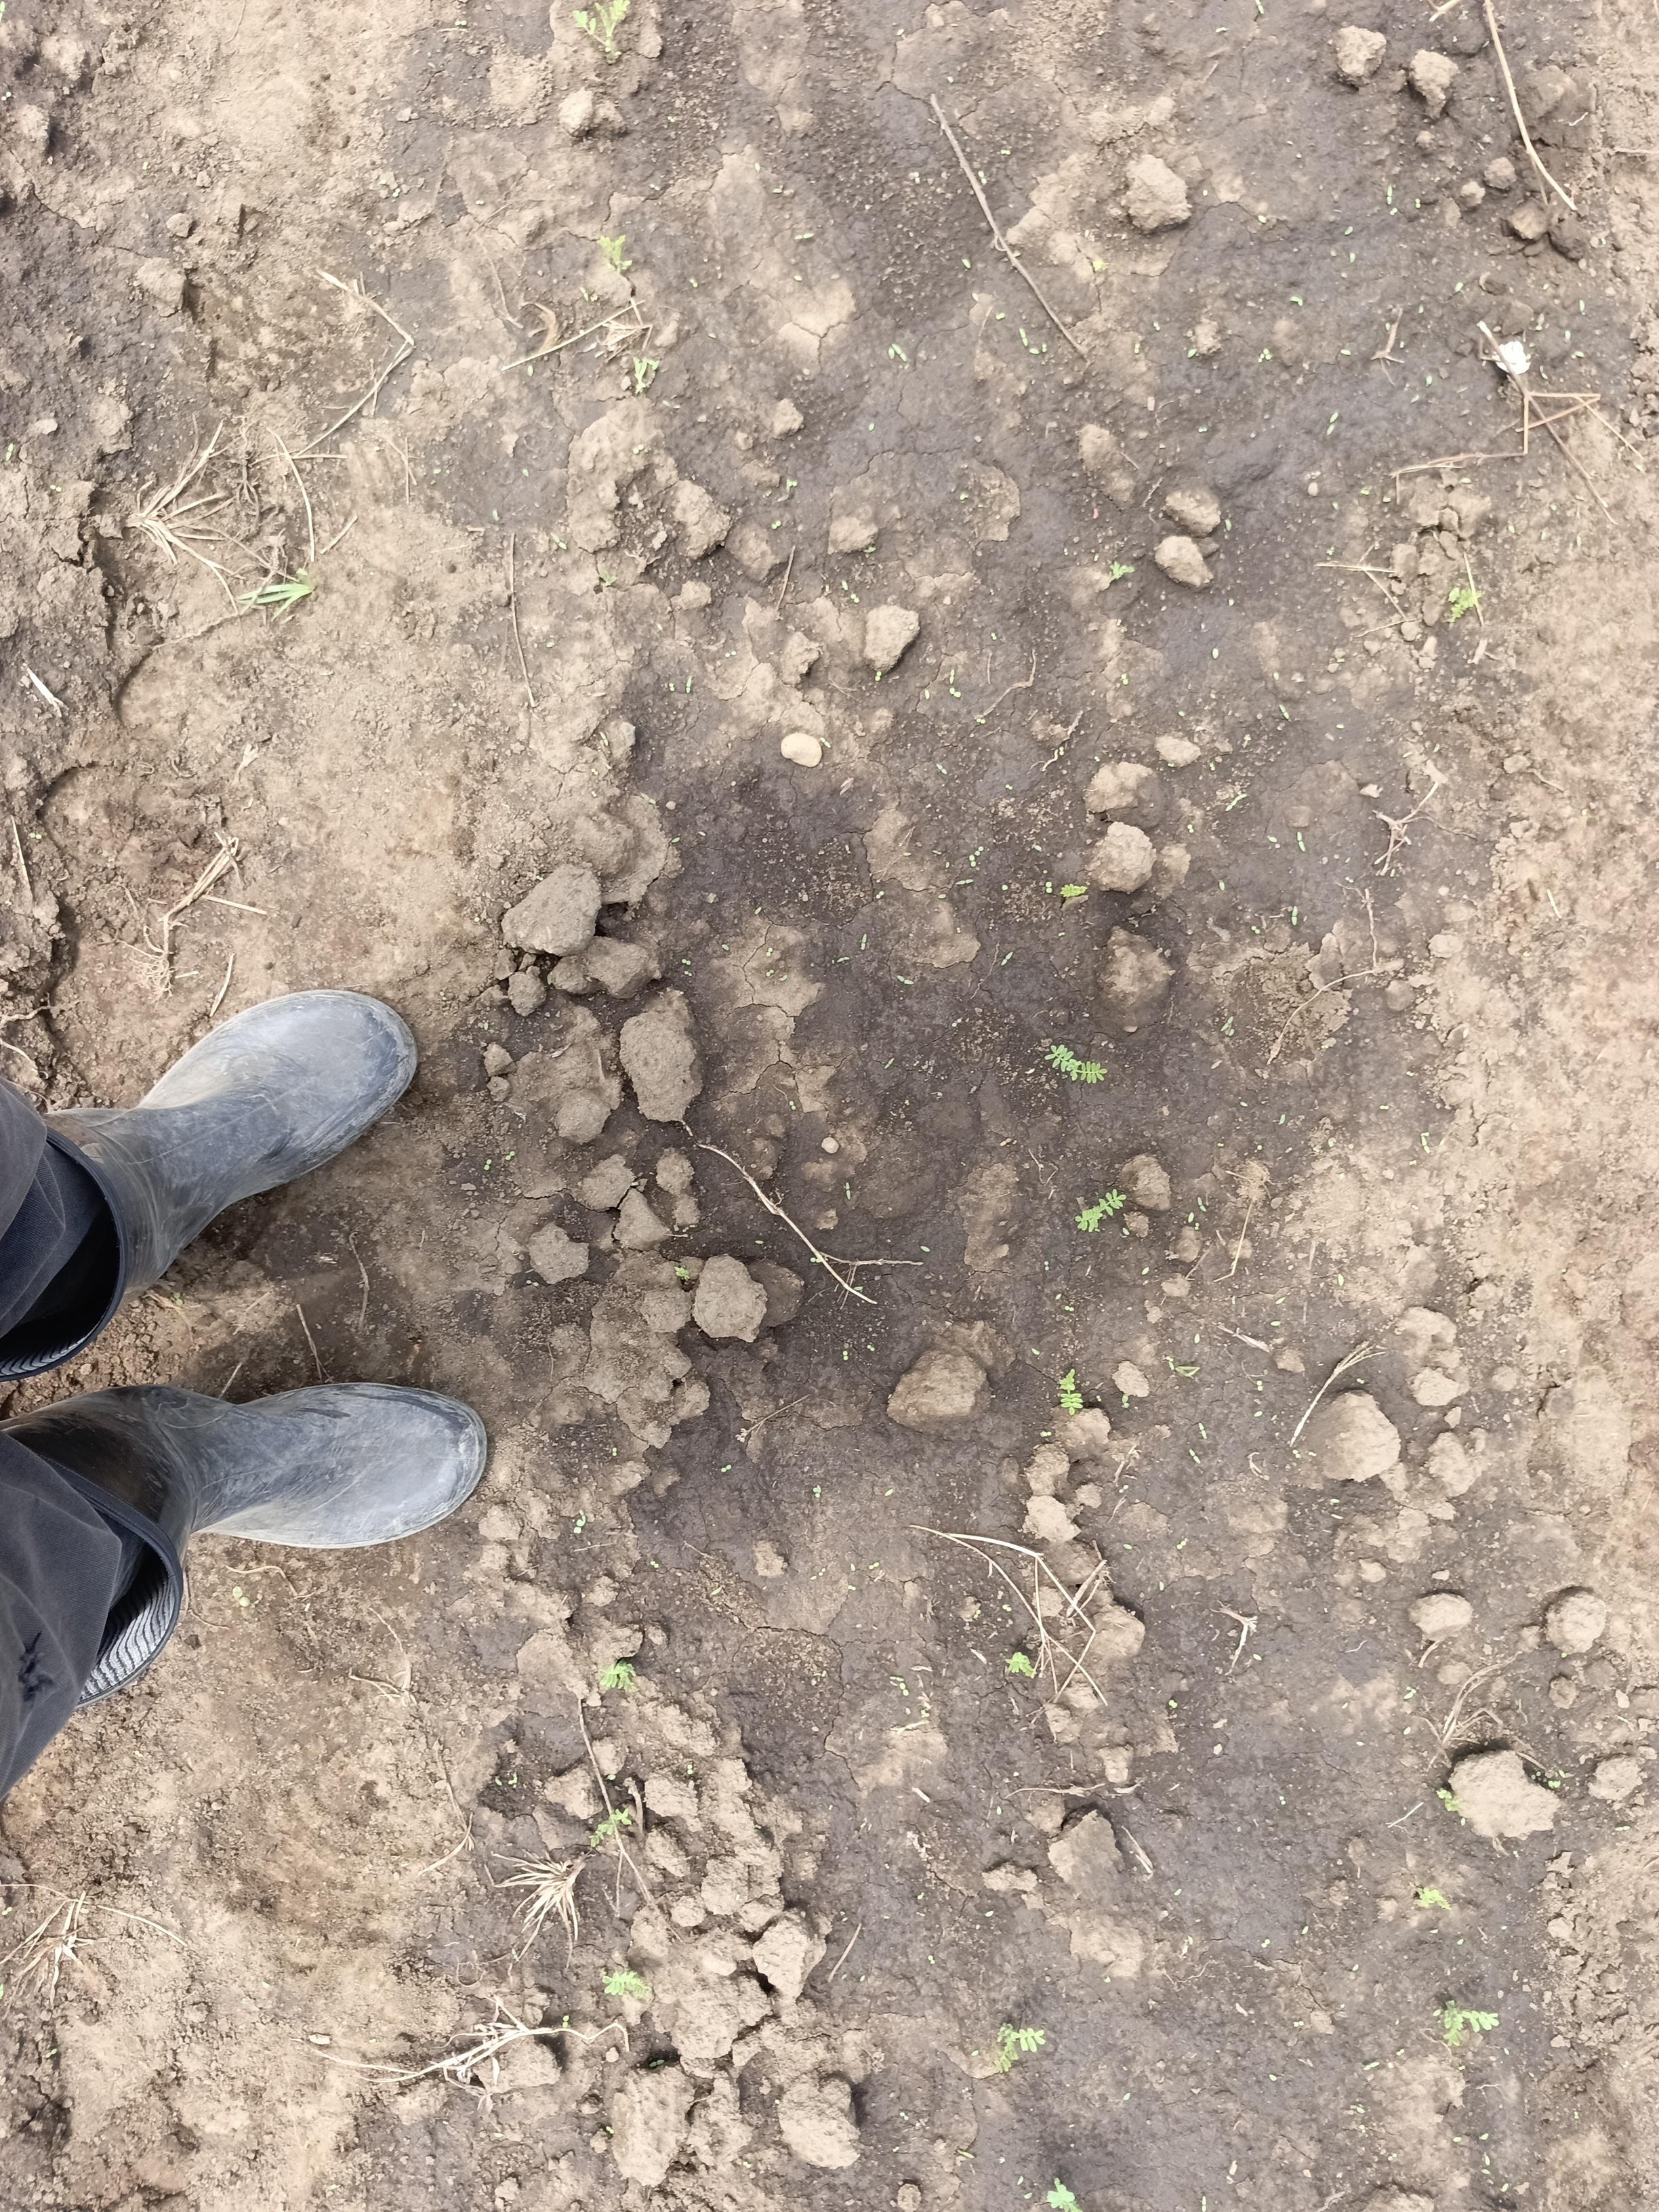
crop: chickpea
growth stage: emergence
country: Tanzania
